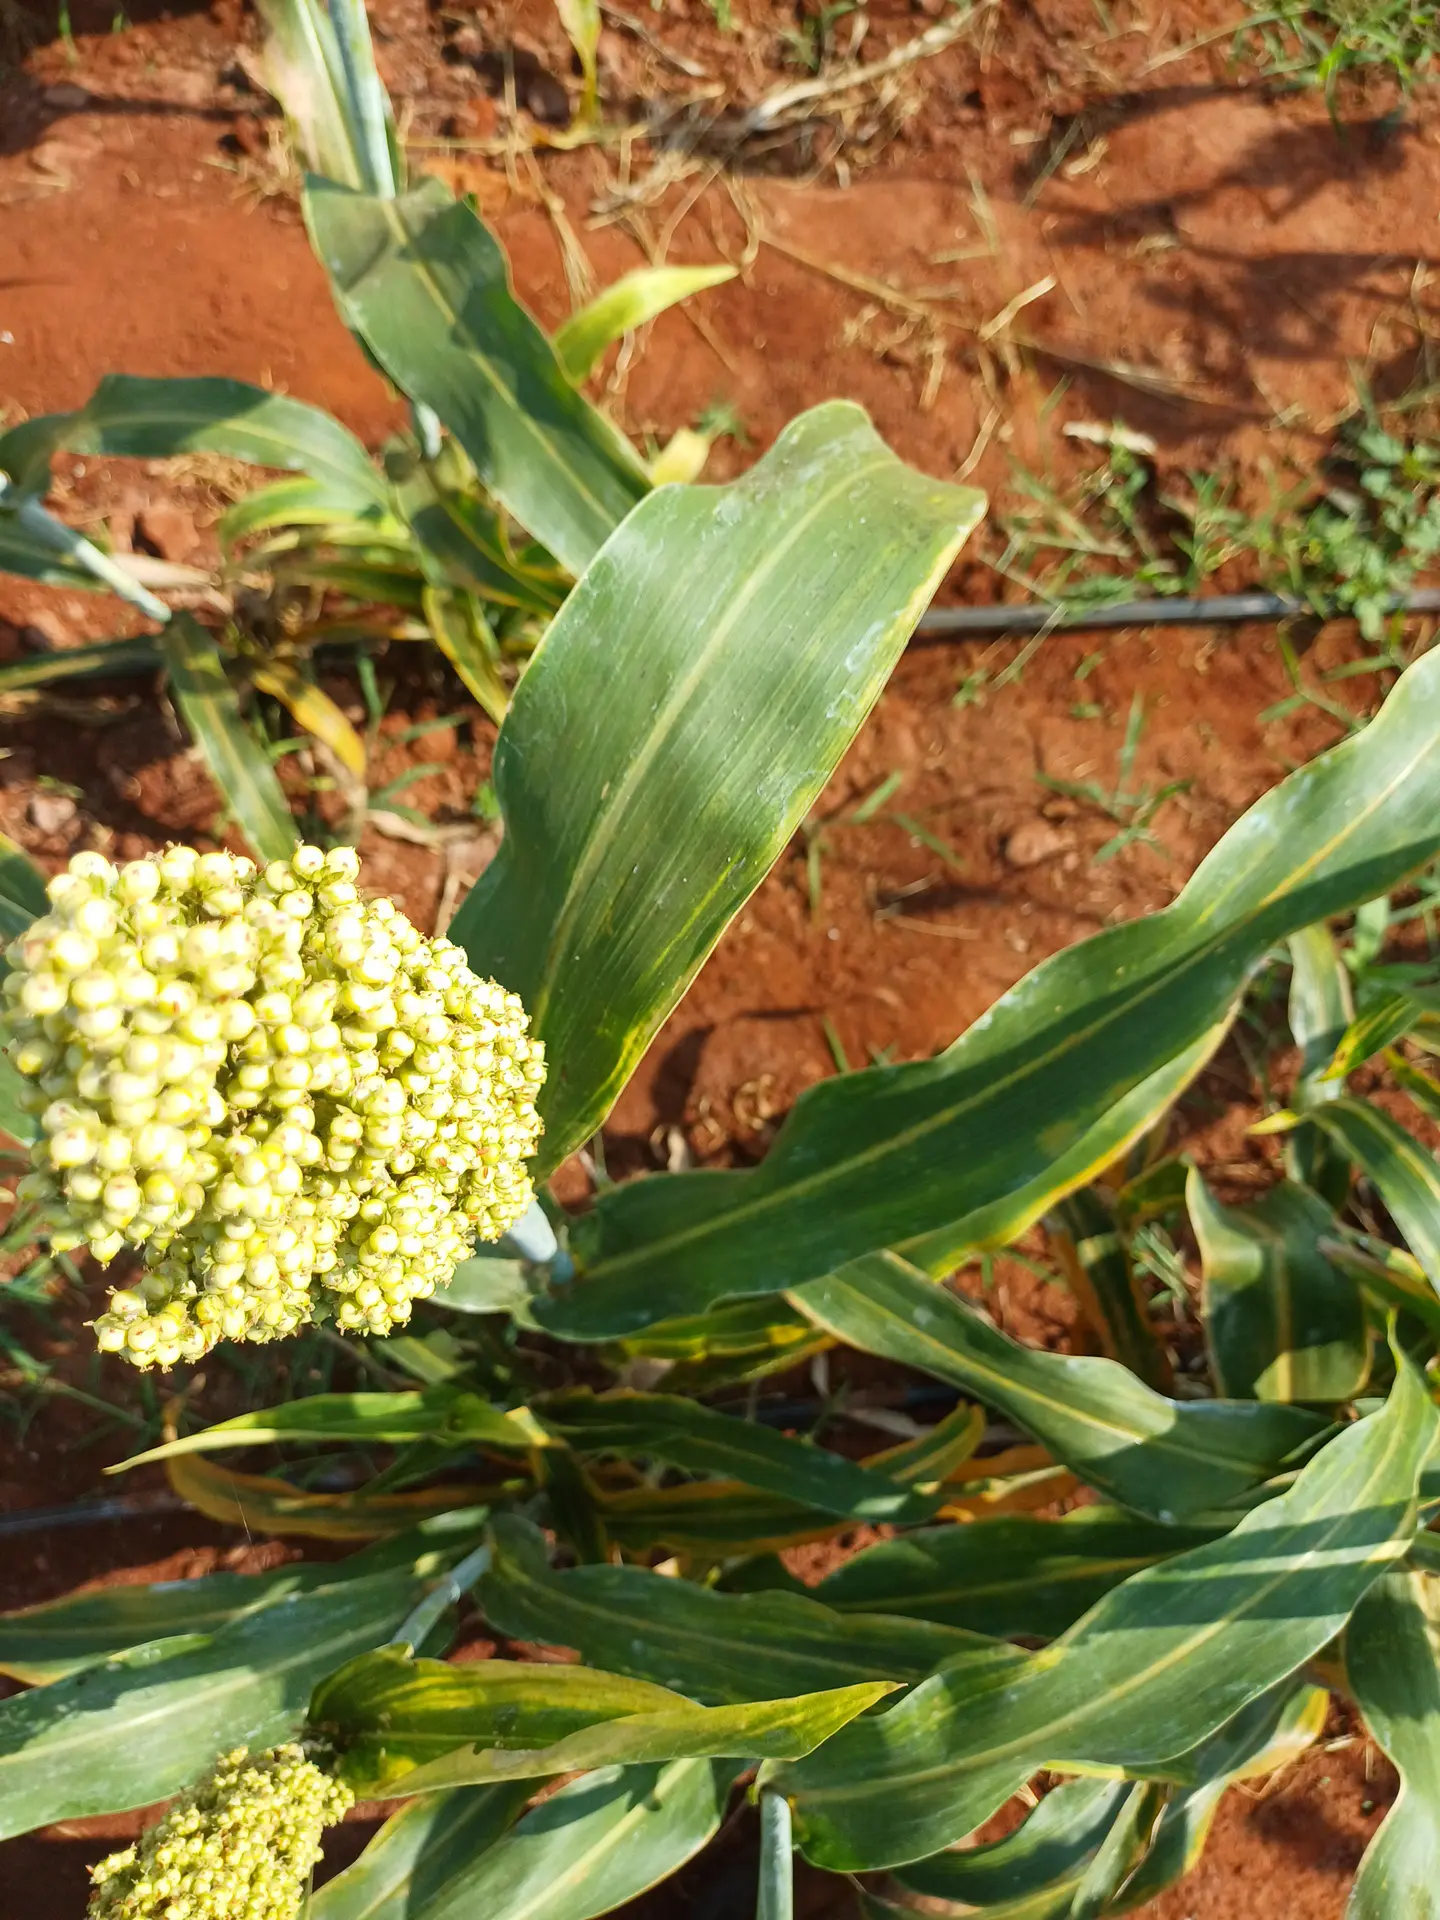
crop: sorghum
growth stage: maturity
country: Kenya
